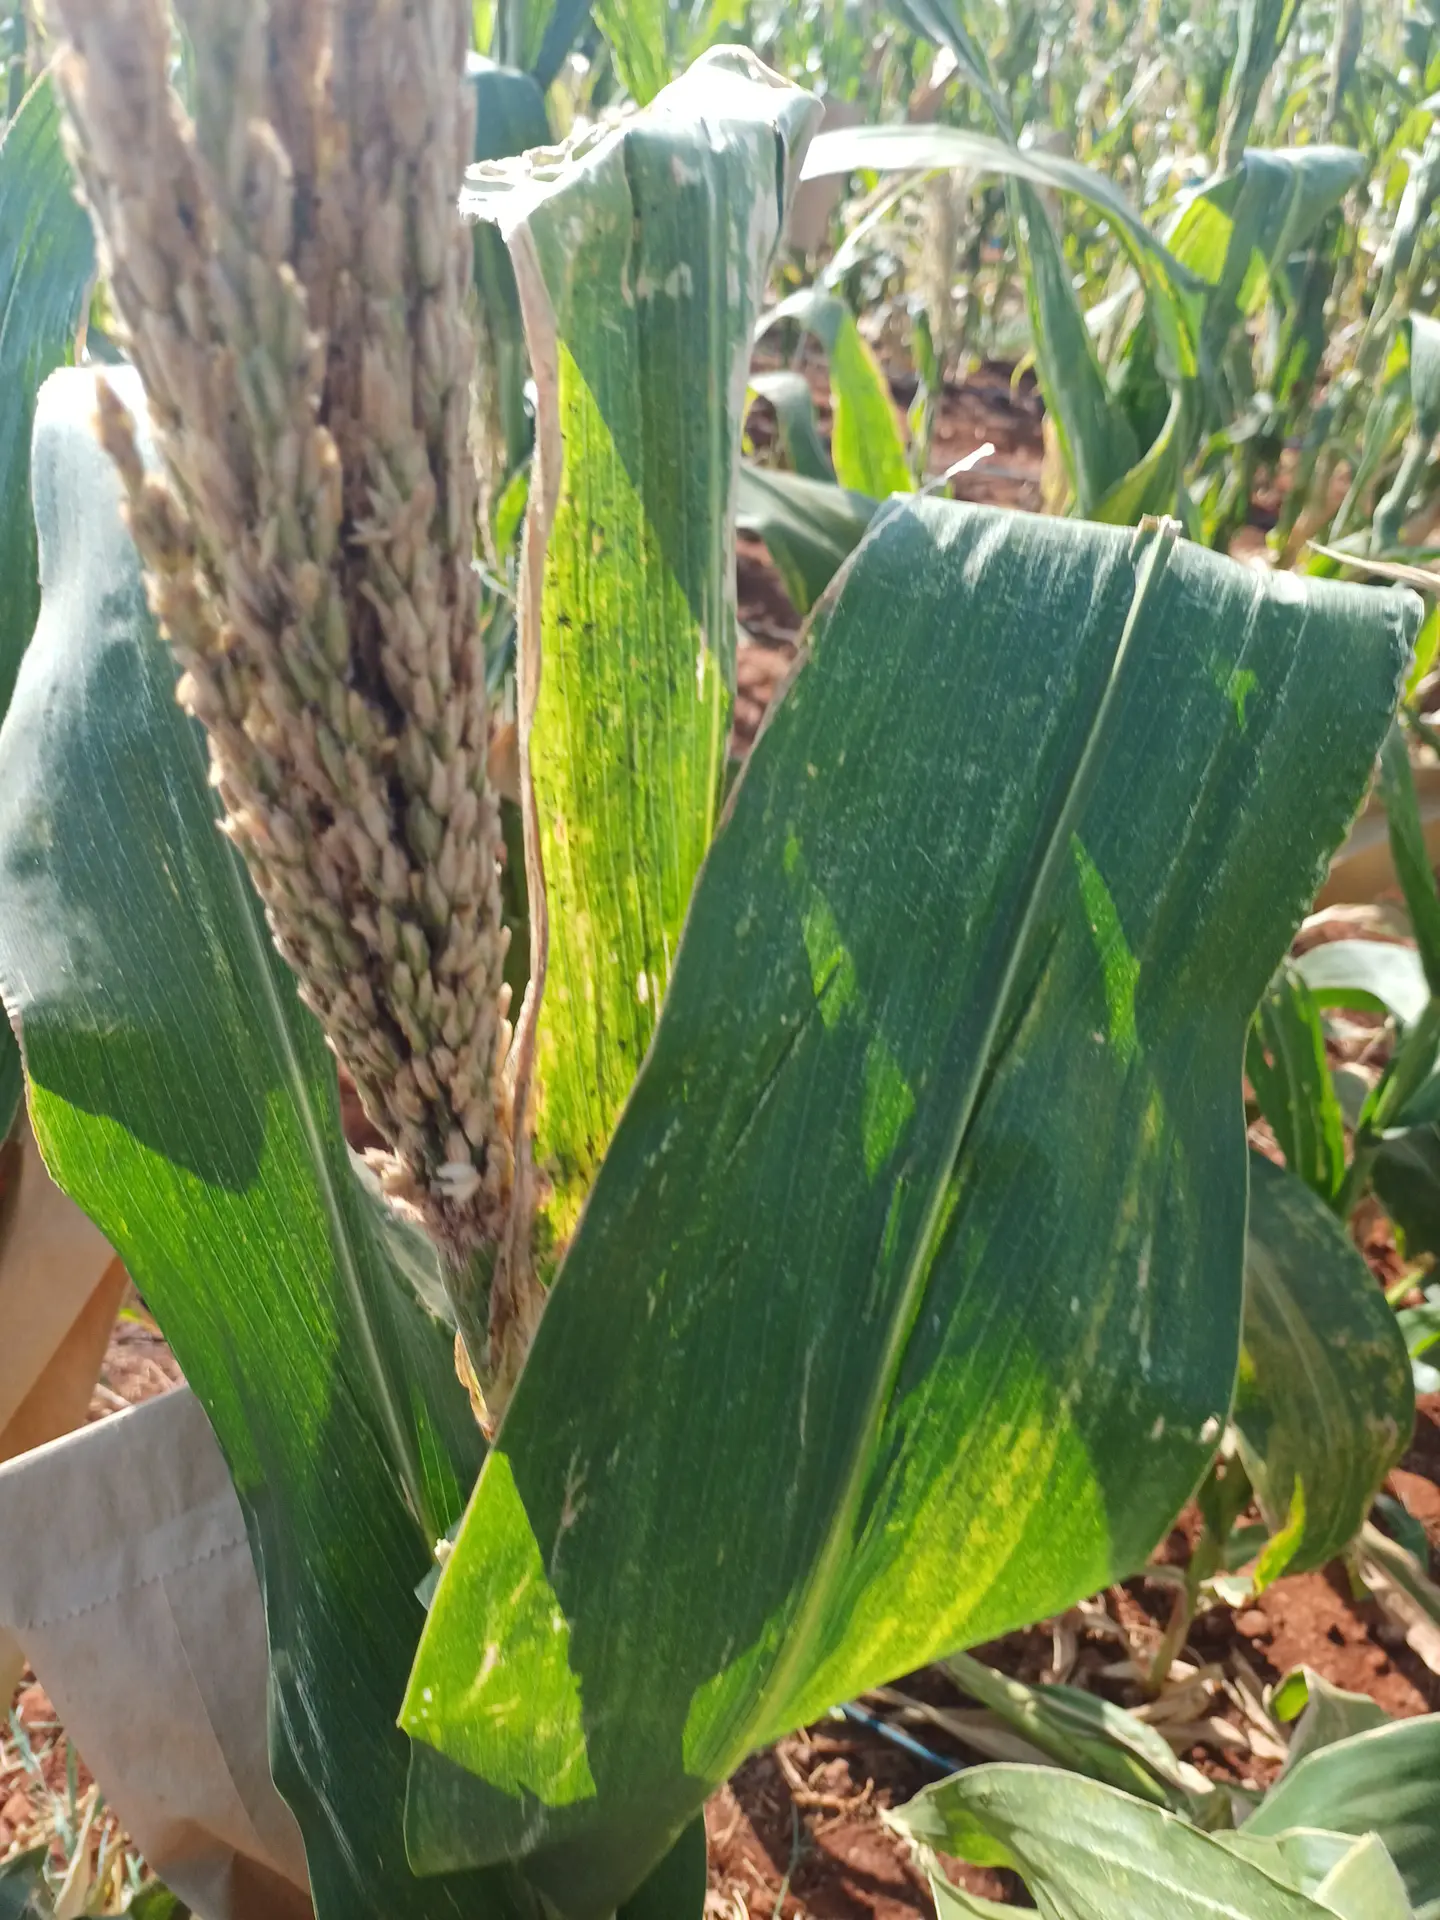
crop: maize
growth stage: flowering
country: Kenya
